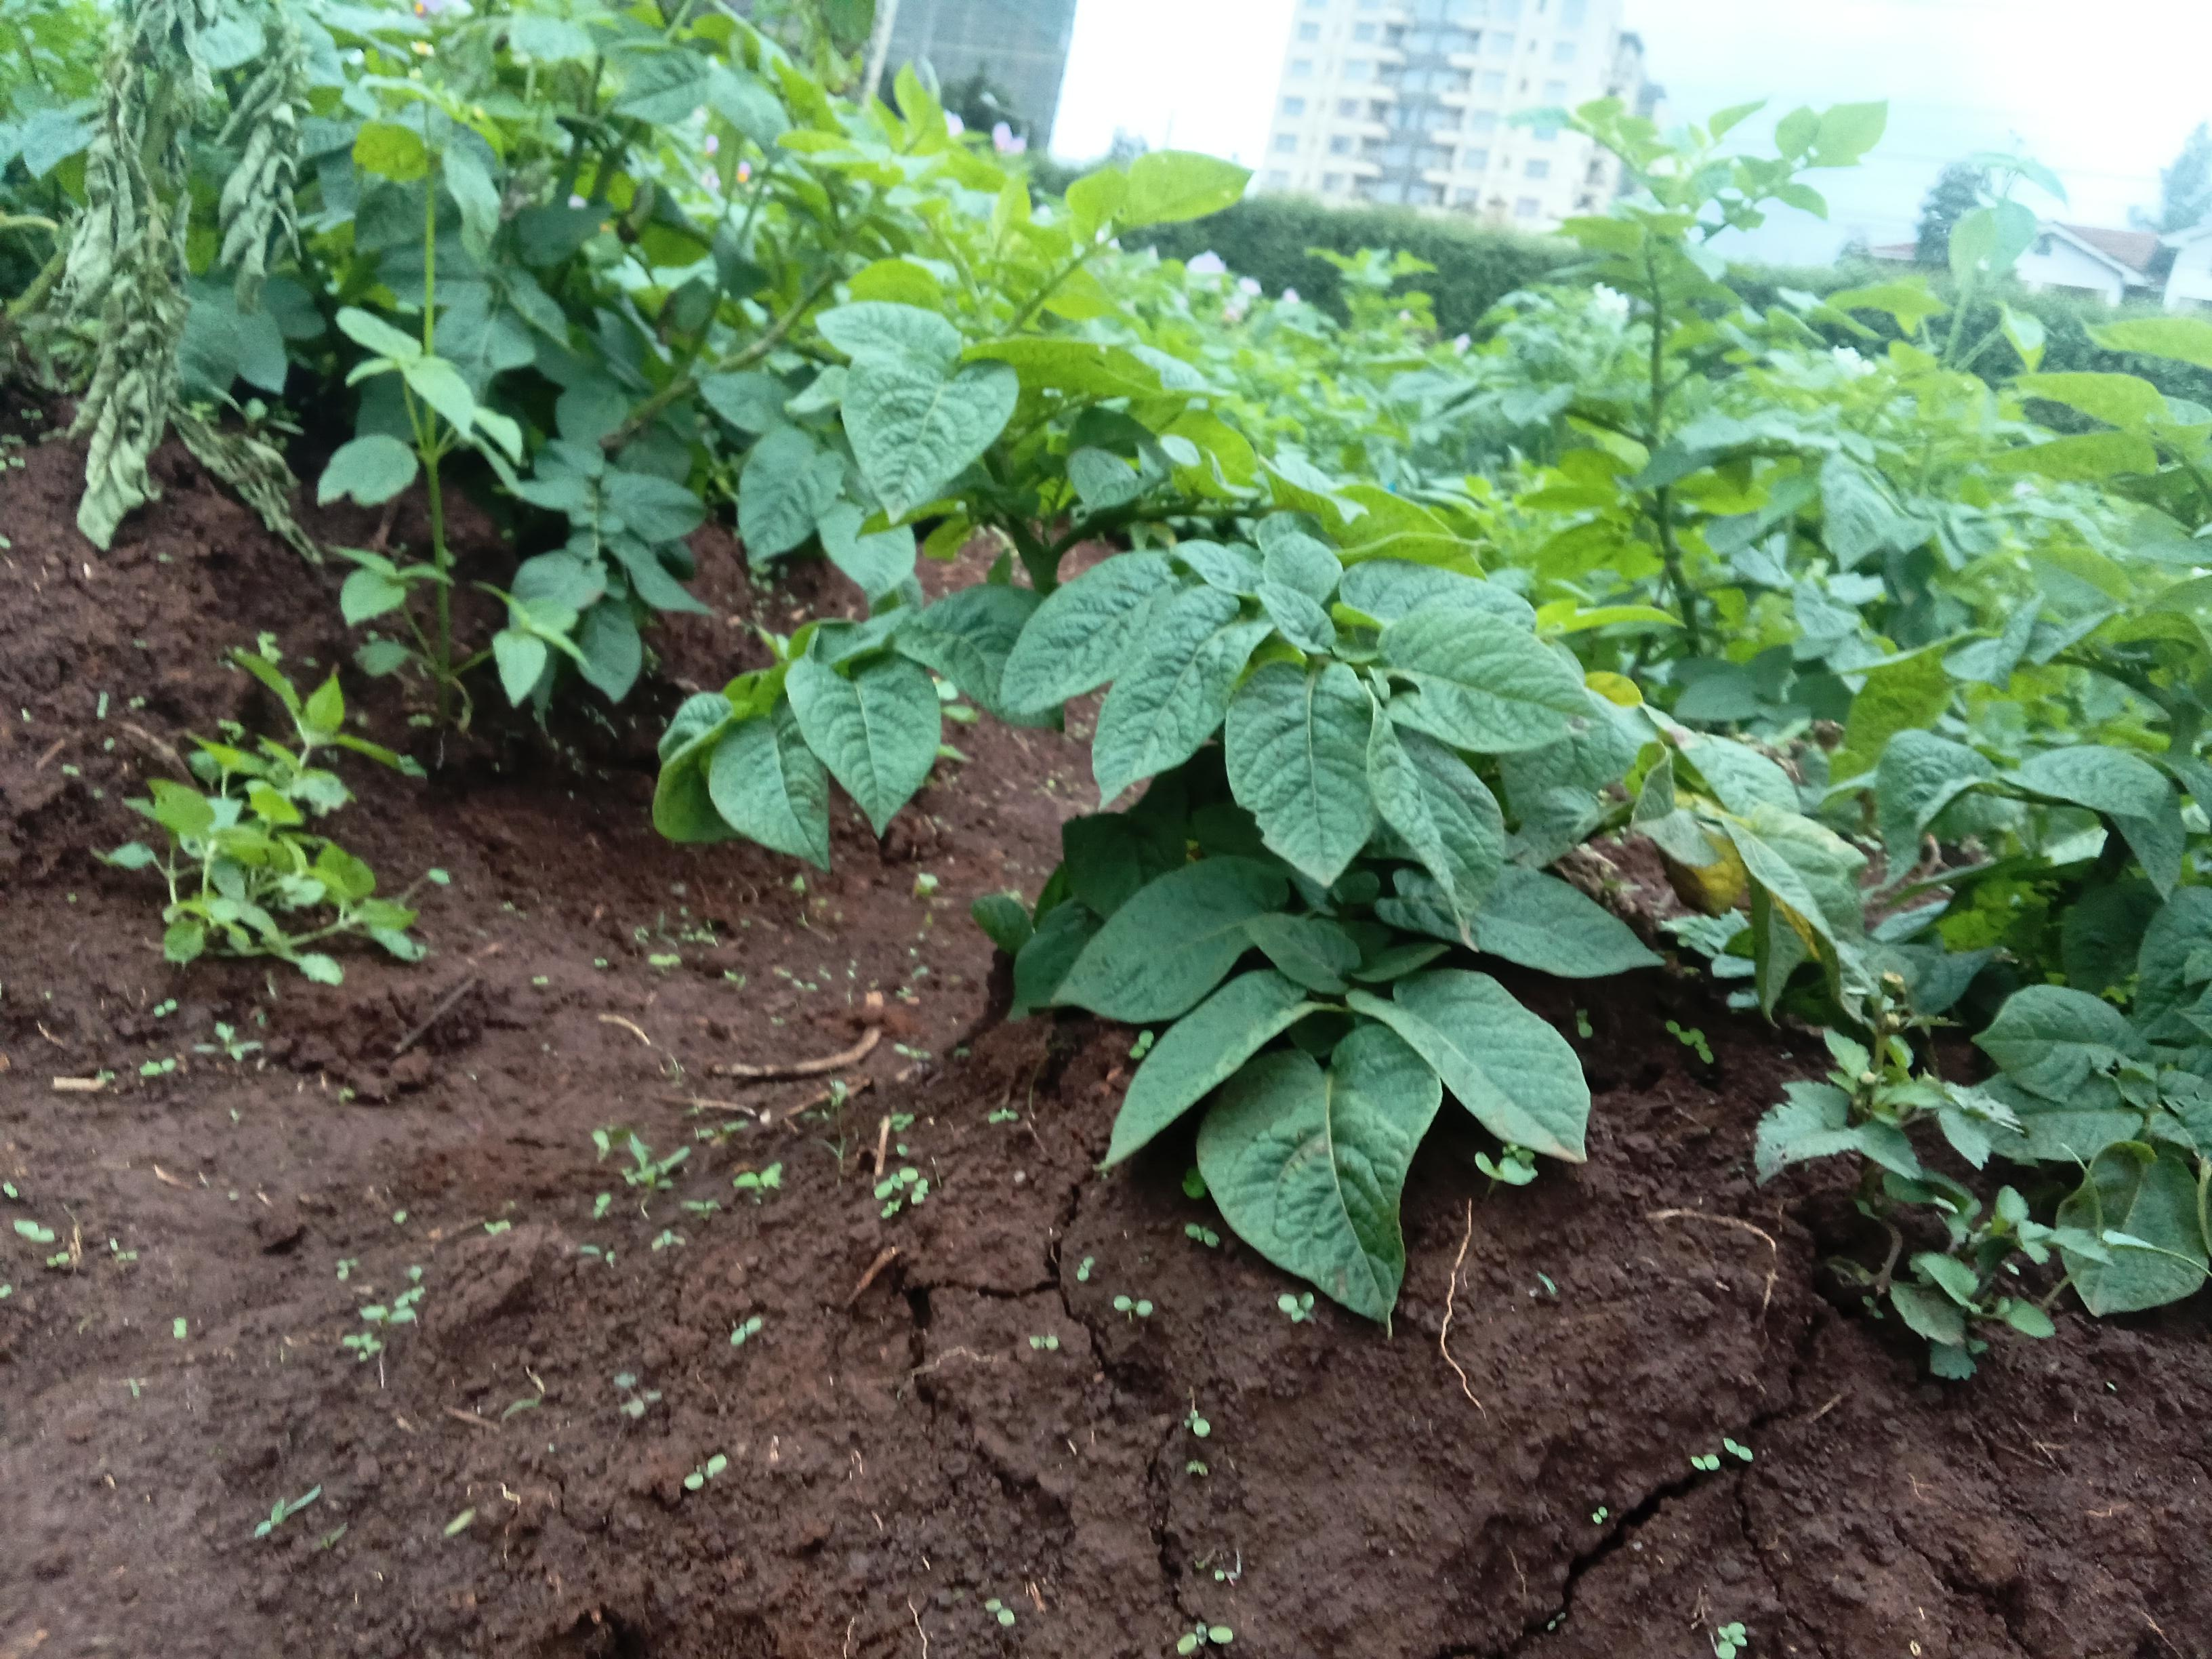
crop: potato
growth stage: flowering
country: Kenya
